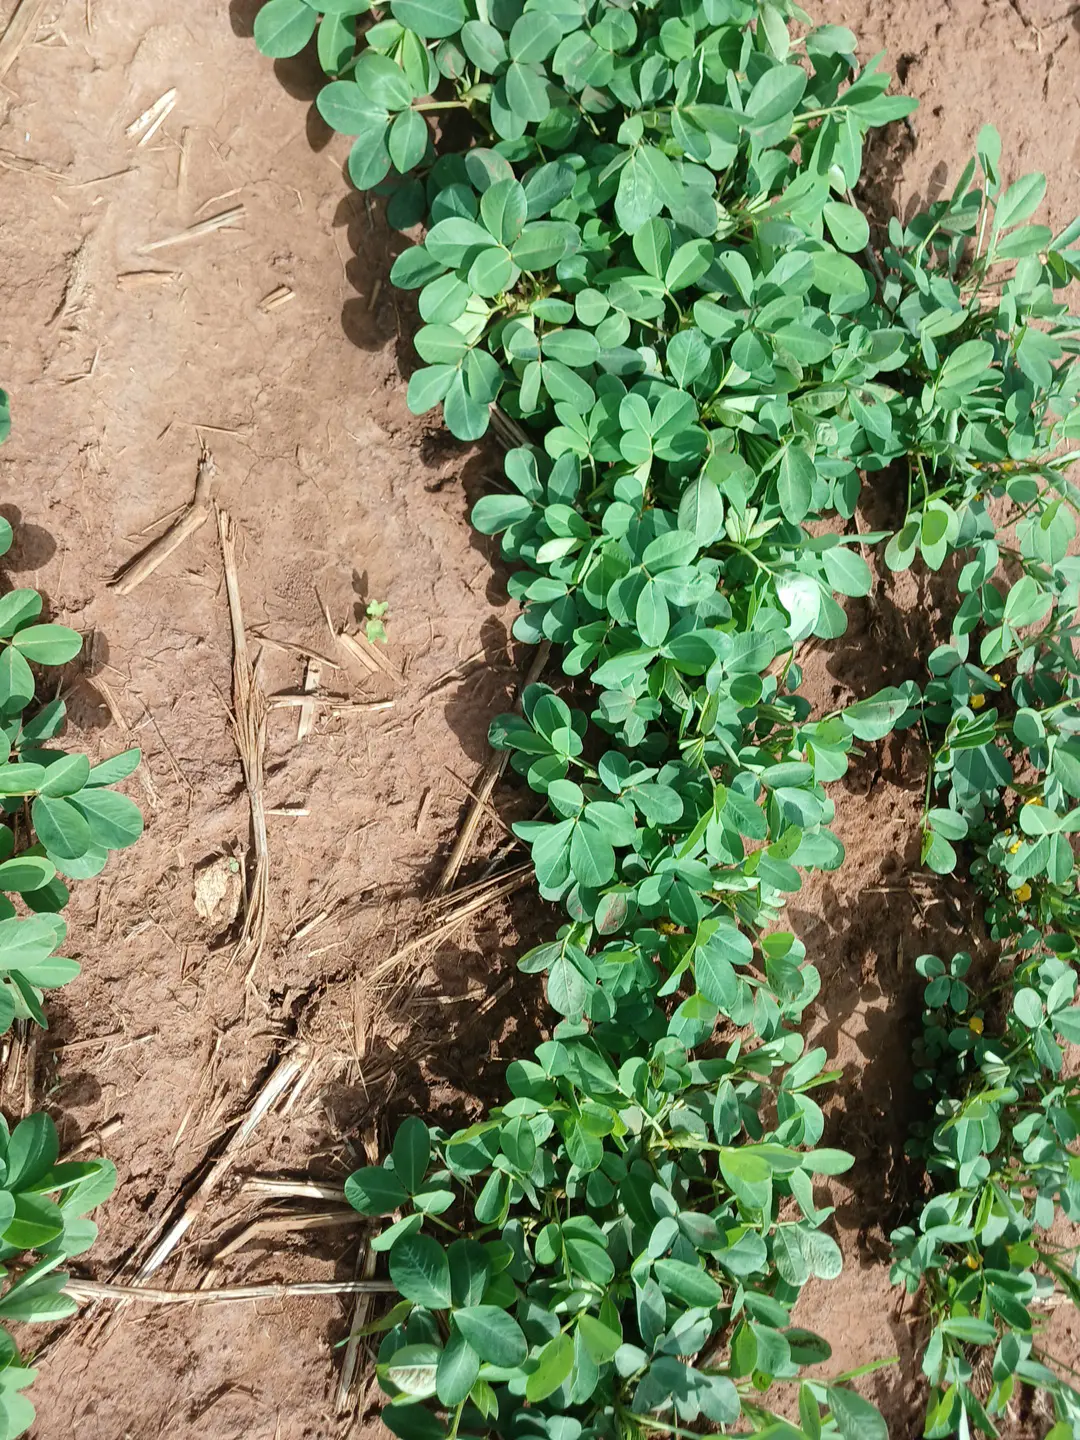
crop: groundnut
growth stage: flowering
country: Kenya
